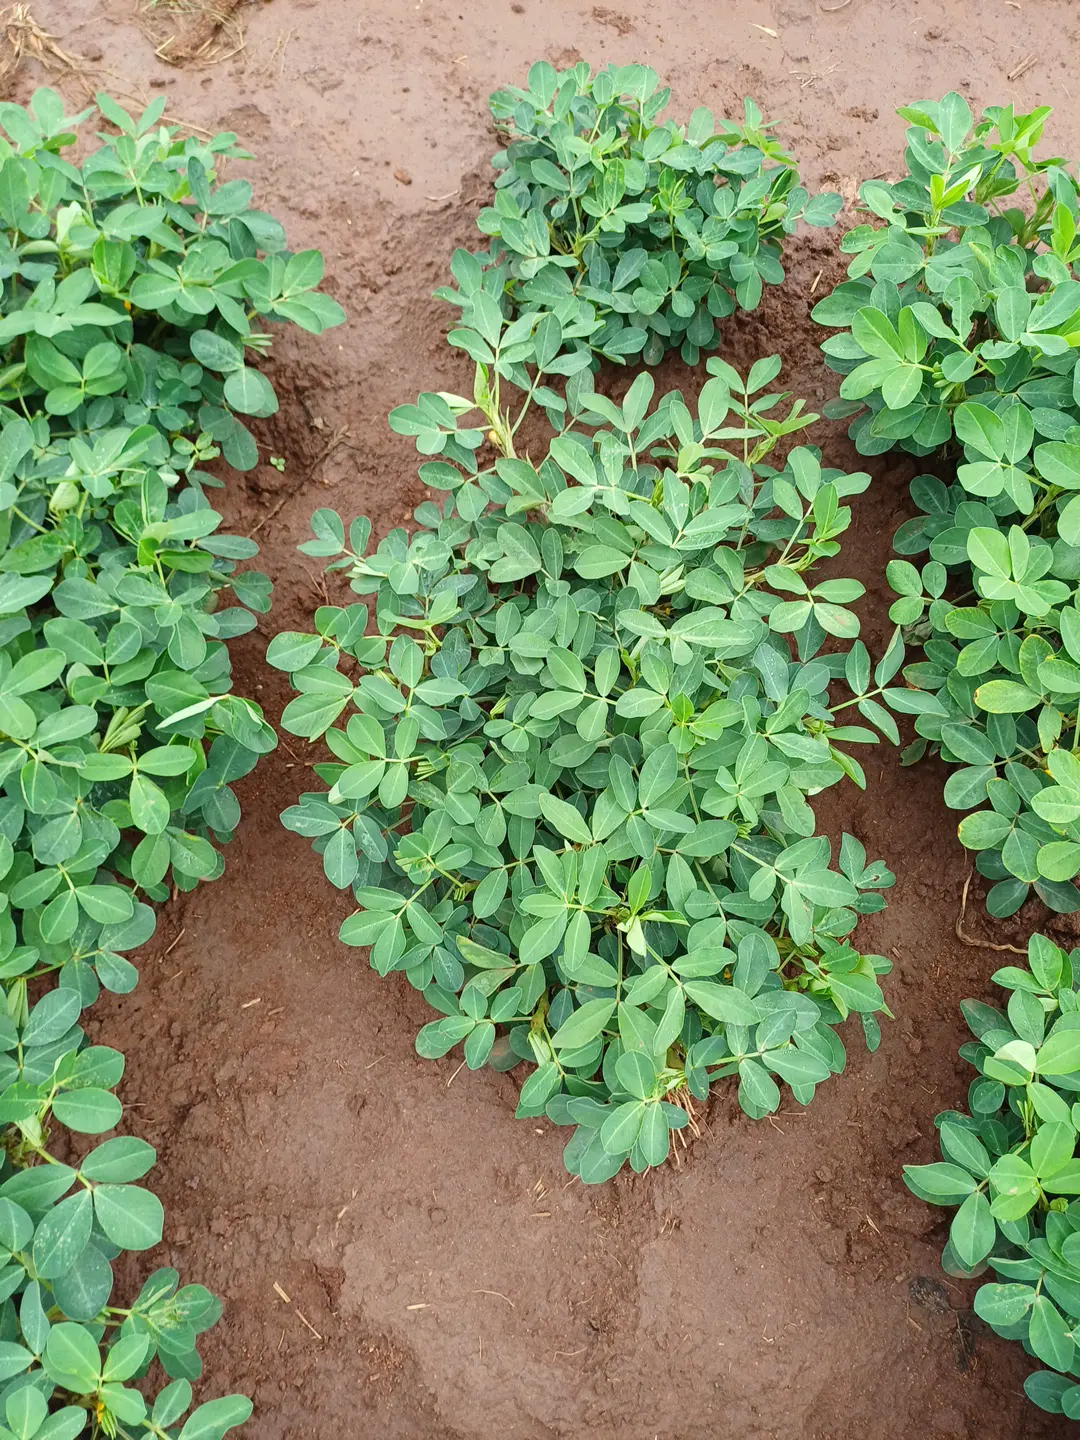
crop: groundnut
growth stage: flowering
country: Kenya
